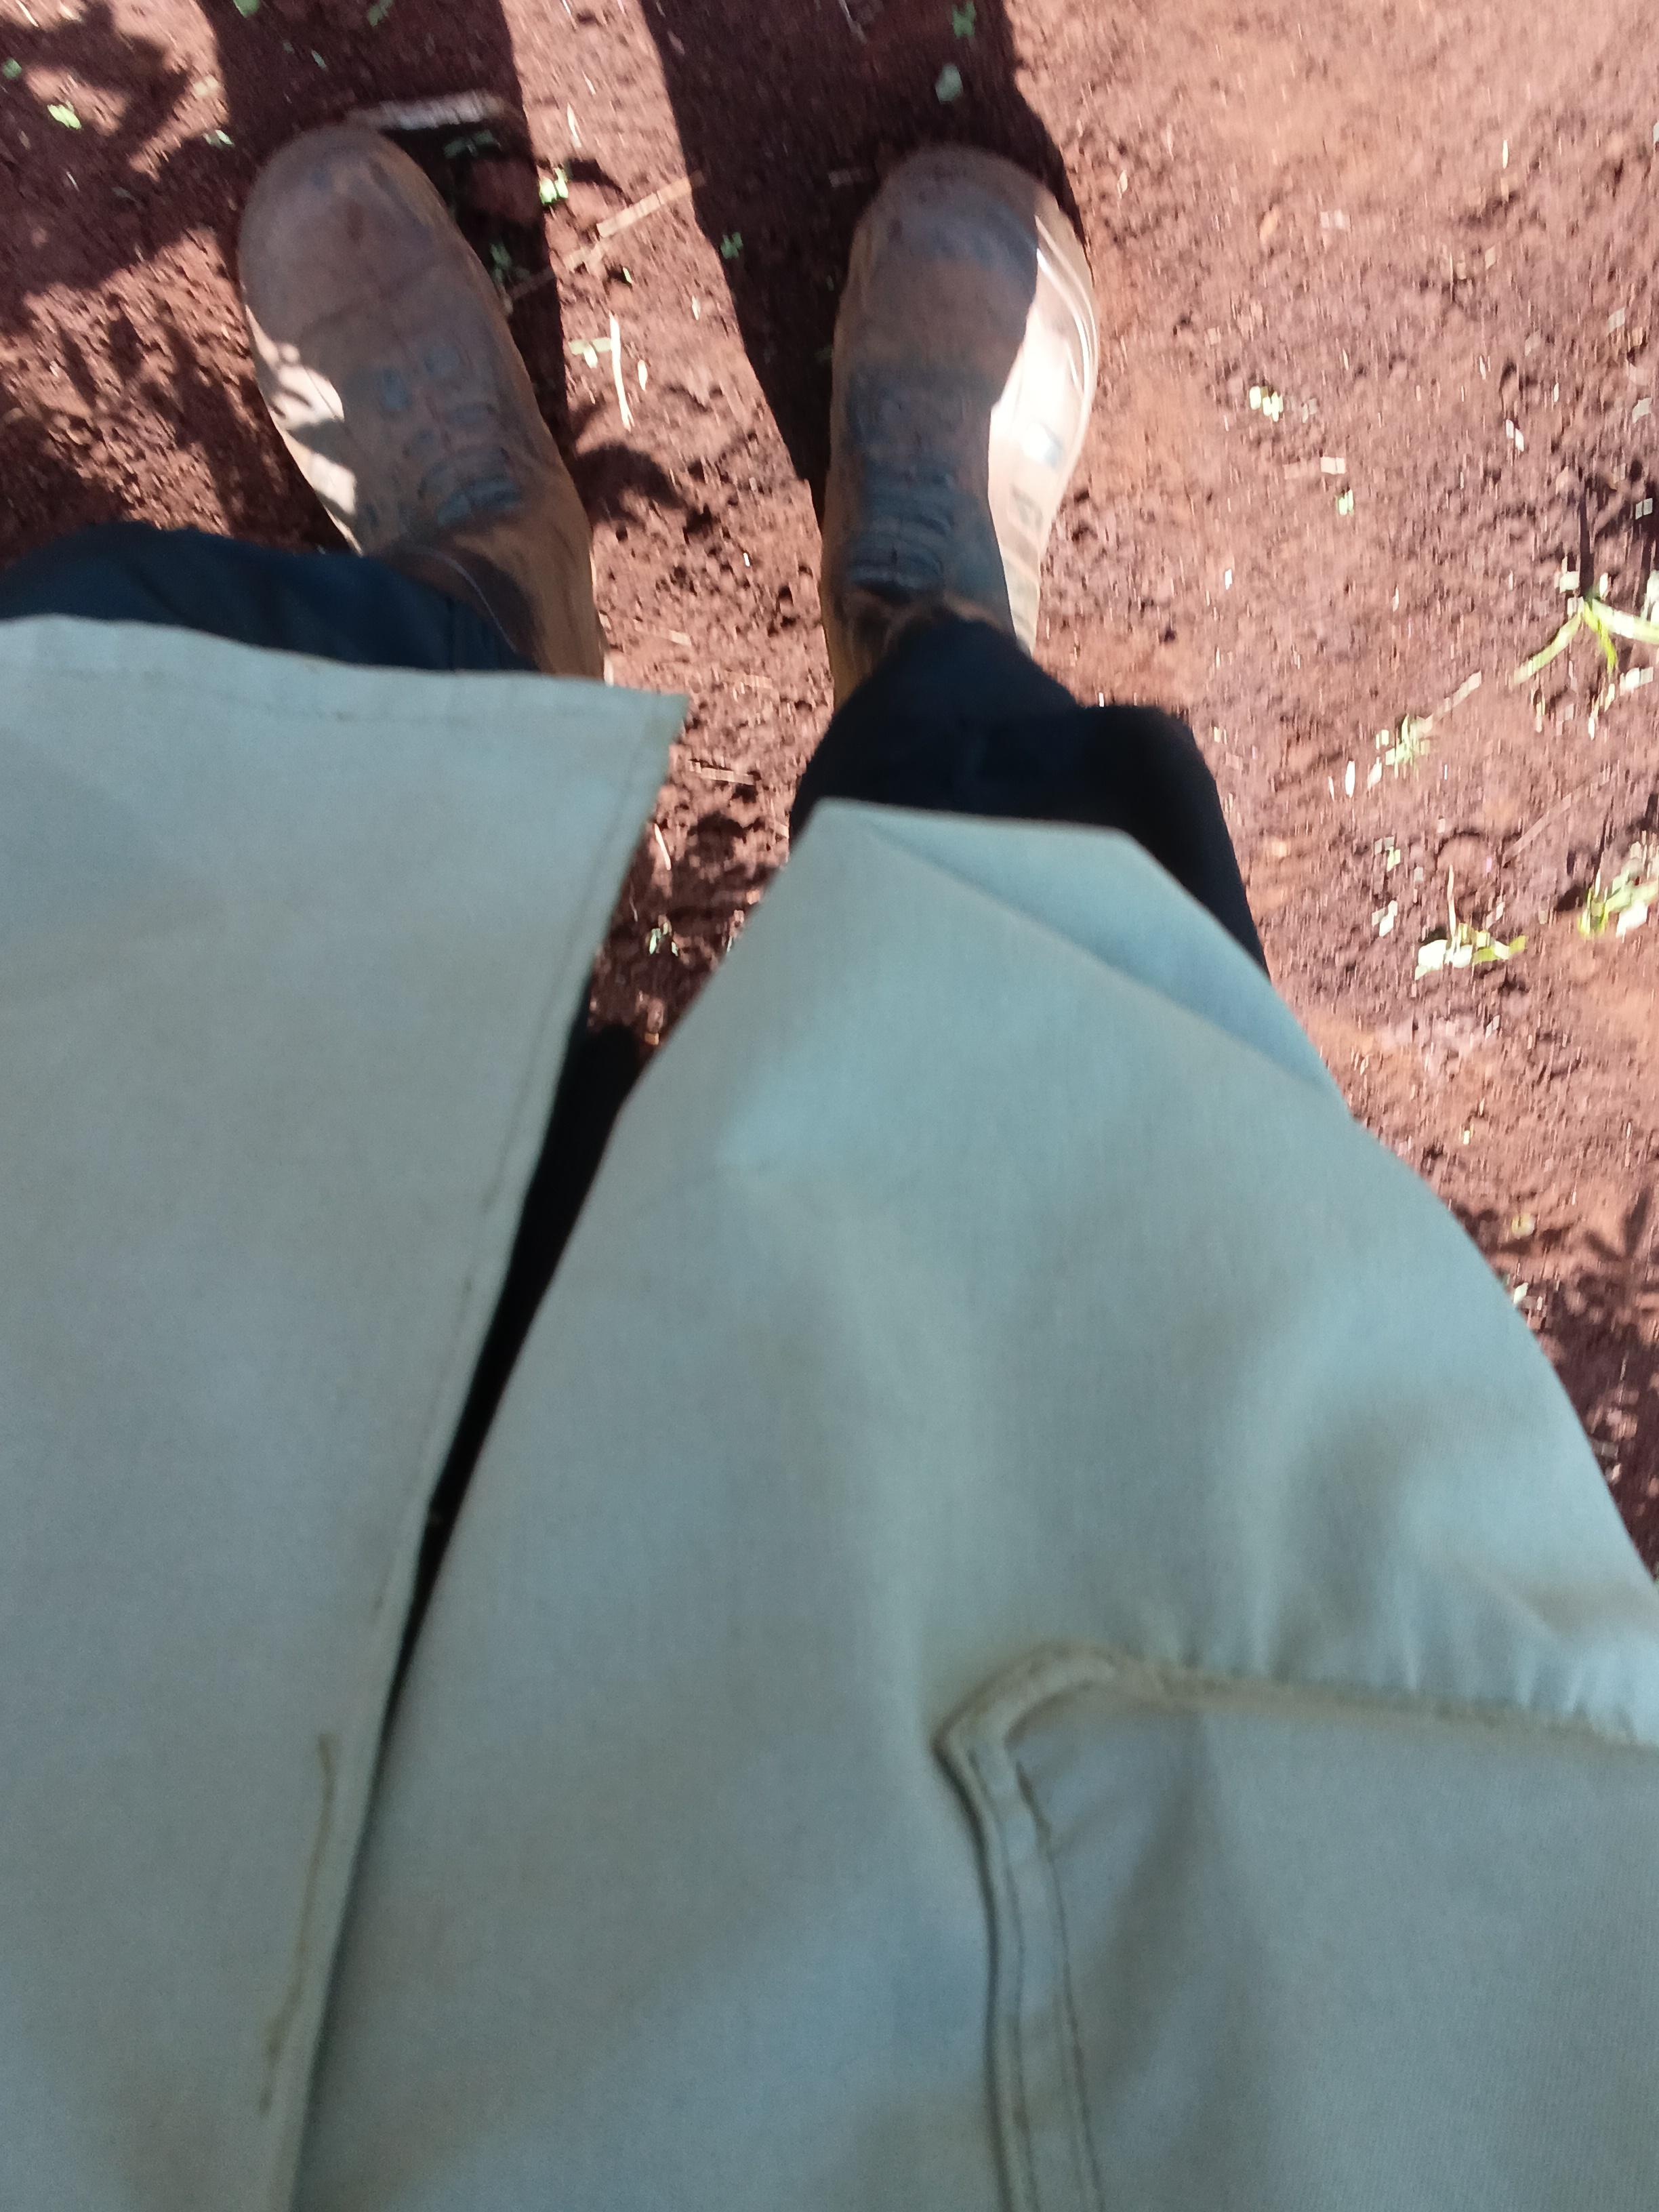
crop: potato
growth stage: vegetative
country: Kenya
